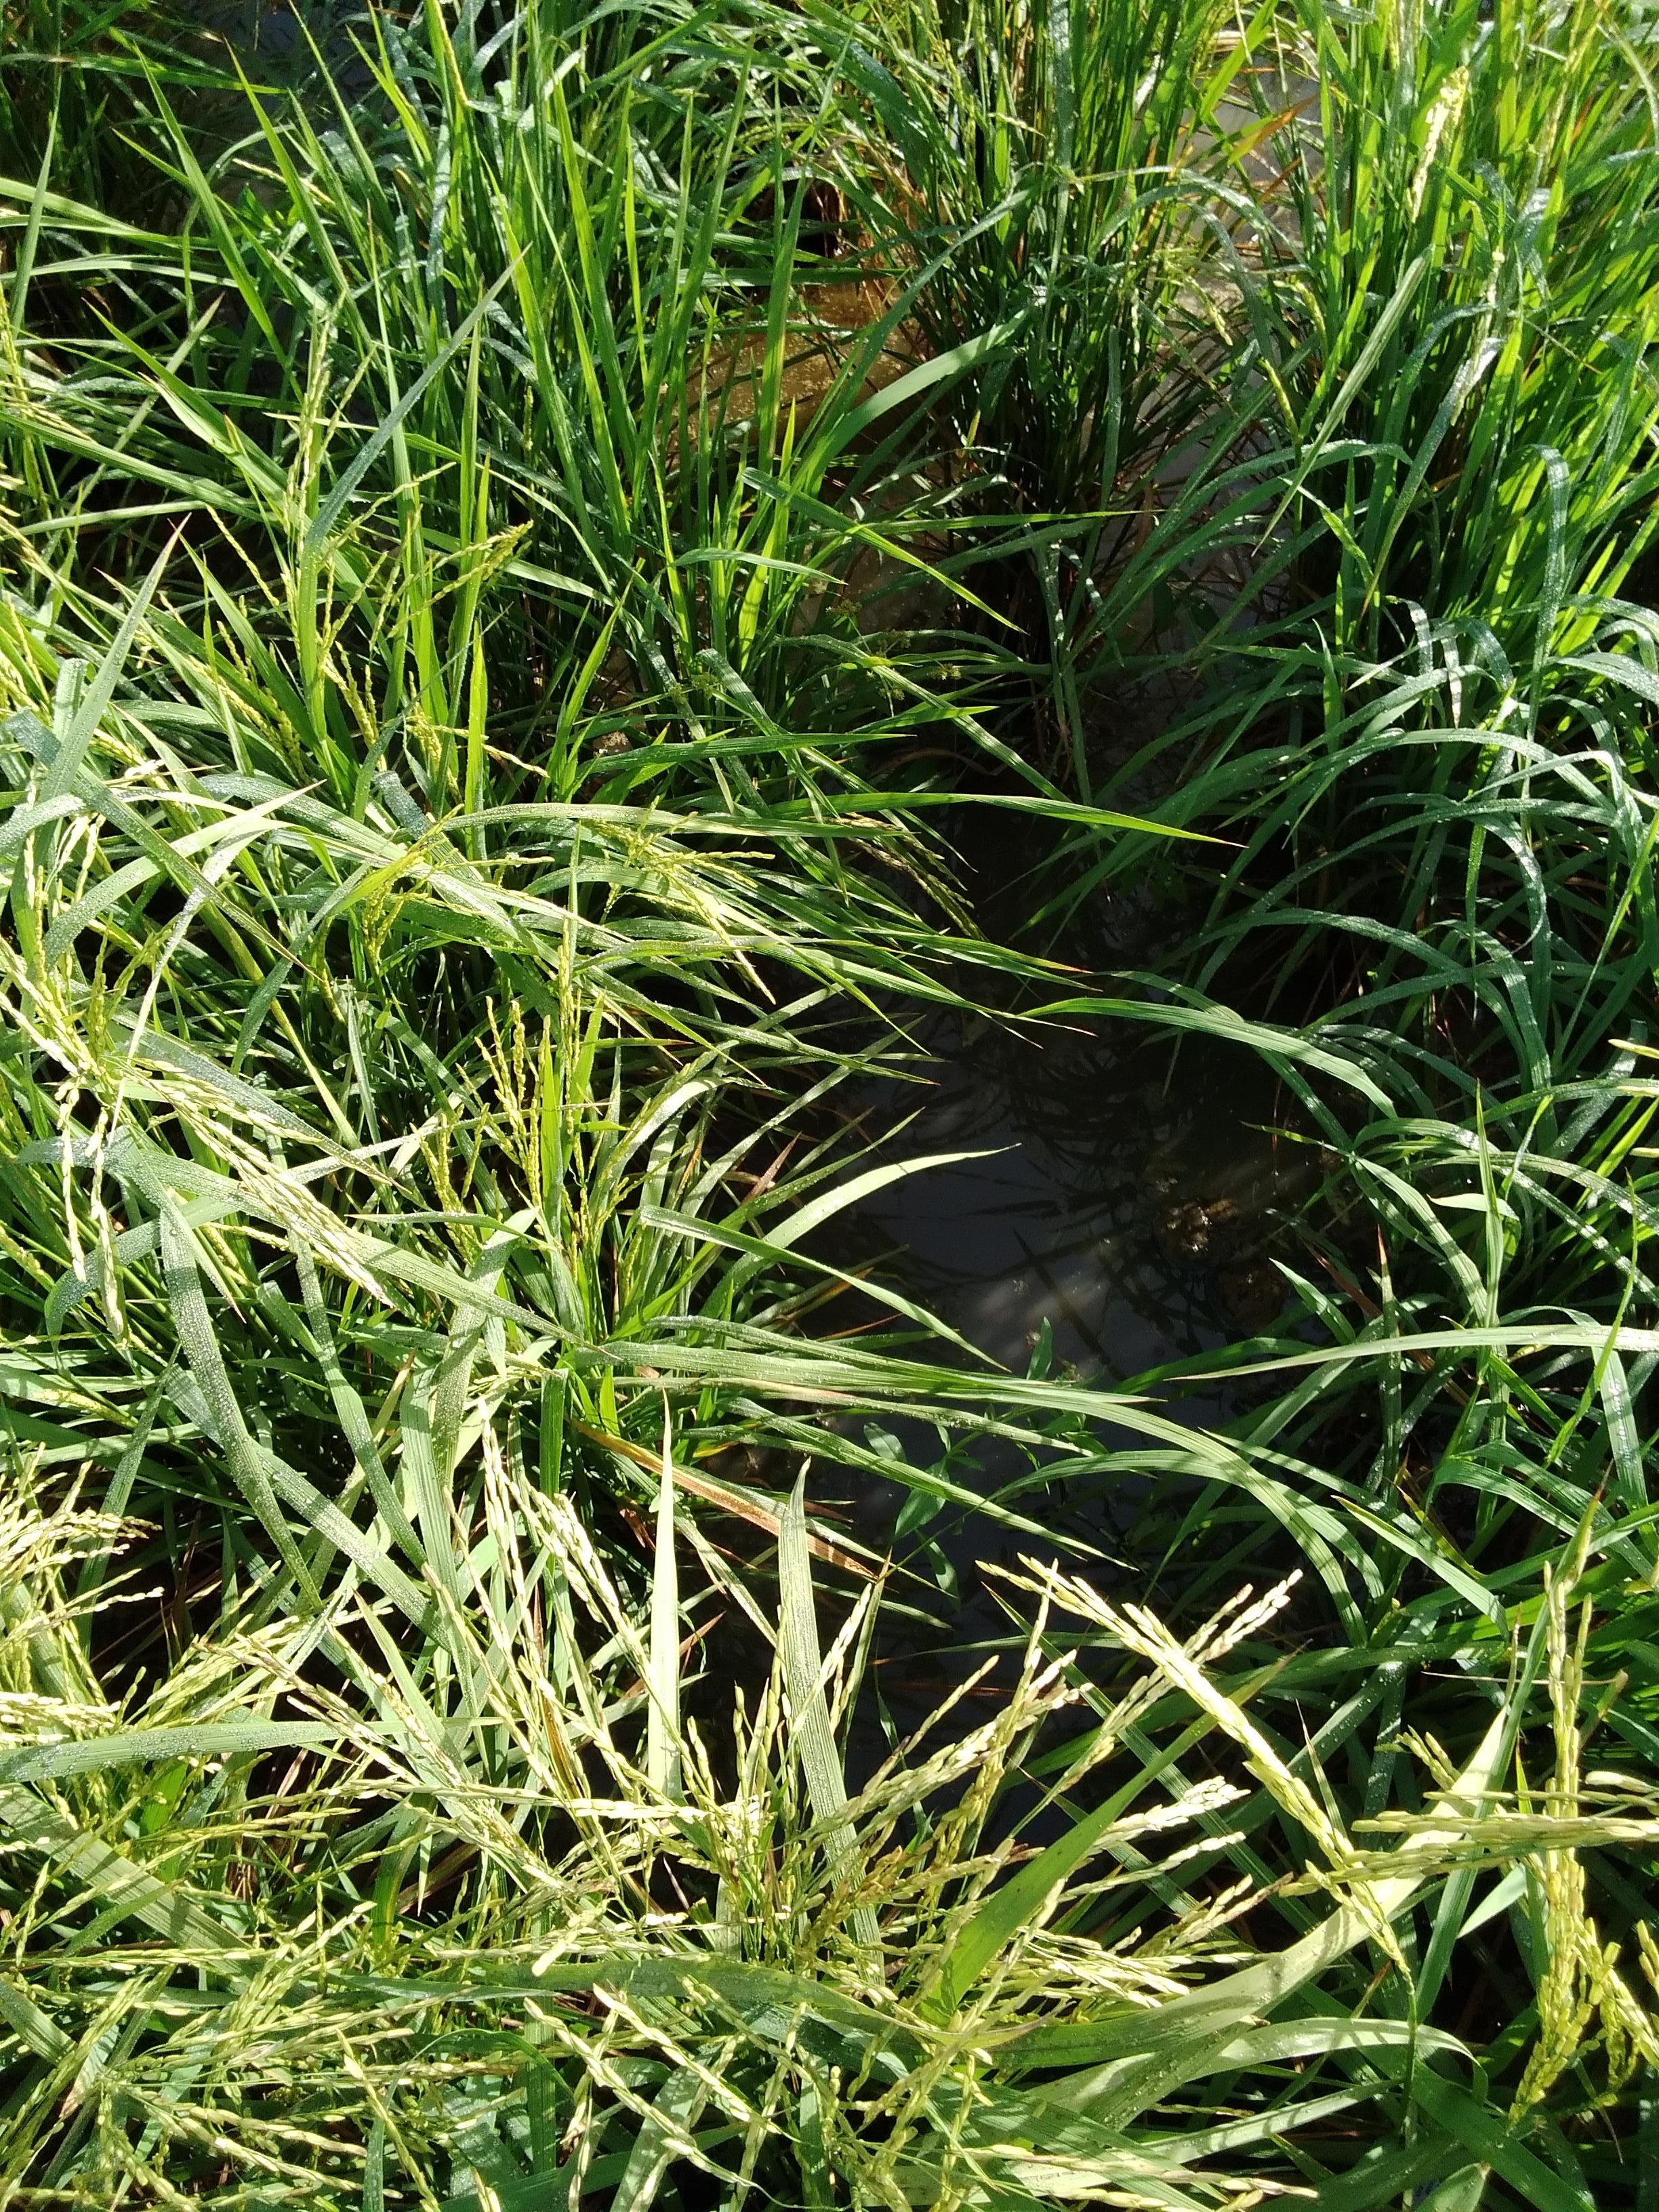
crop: rice
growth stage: stage dough
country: Senegal
